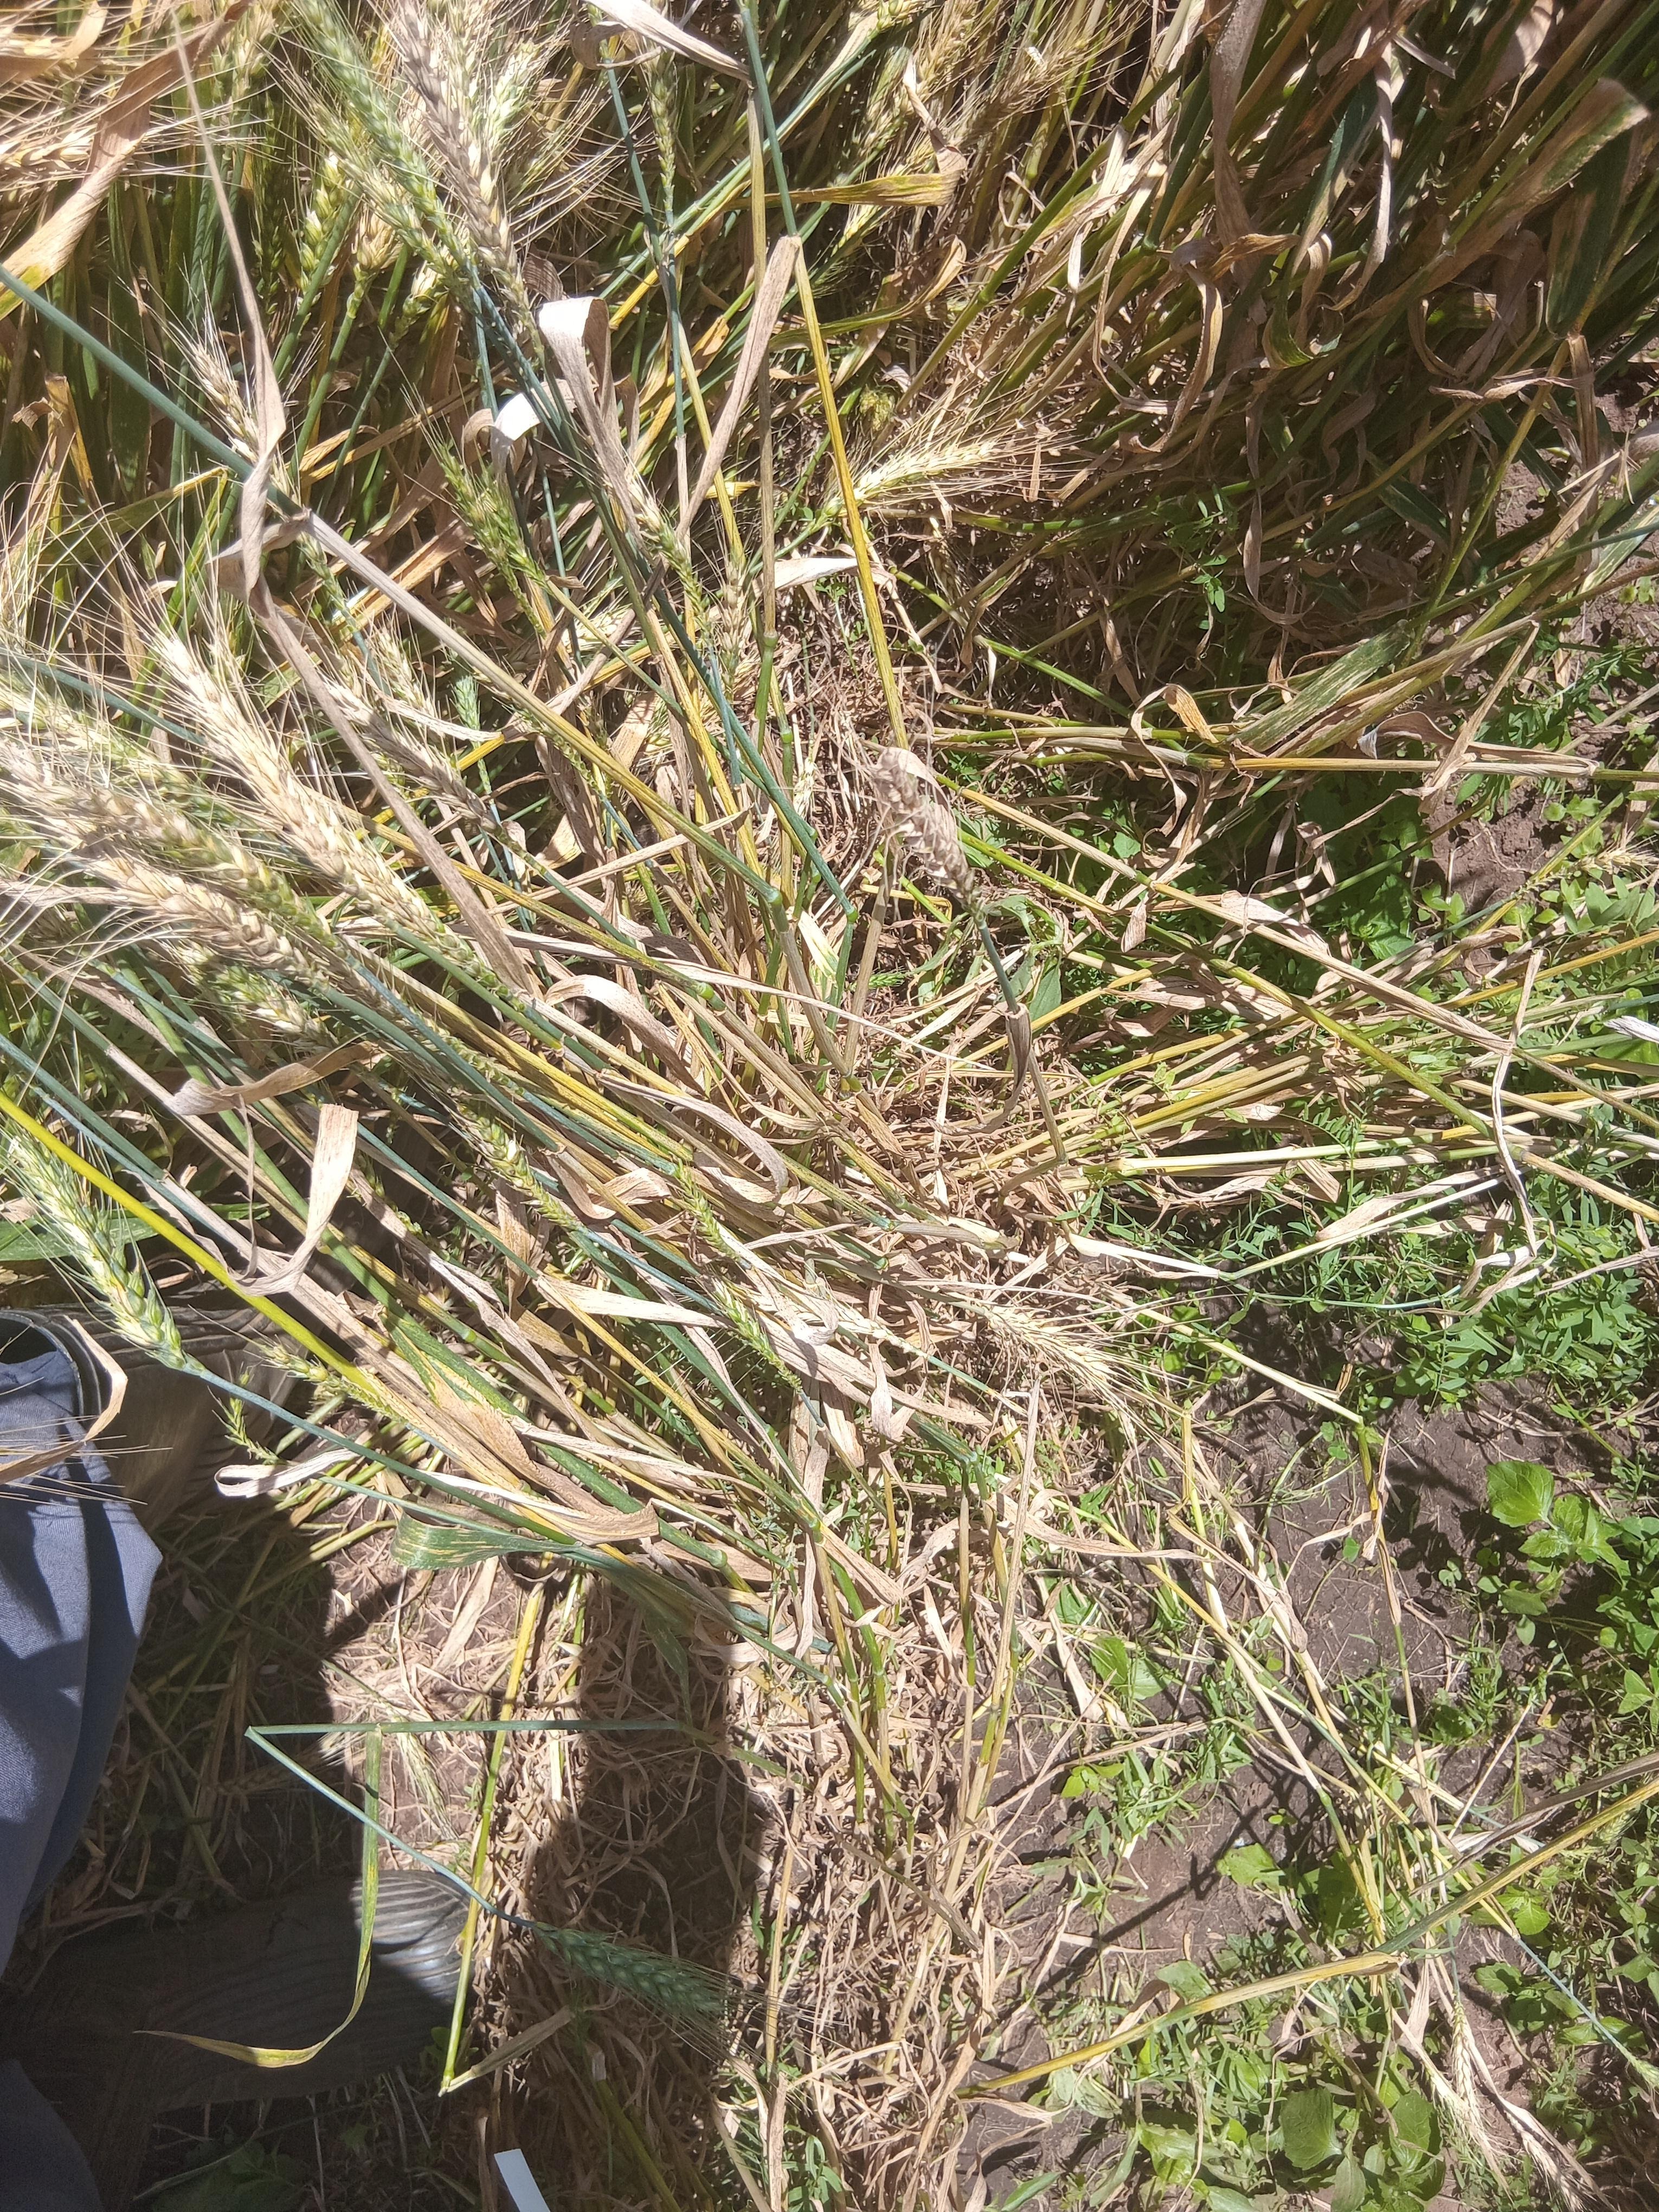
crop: wheat
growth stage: maturity
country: Kenya
